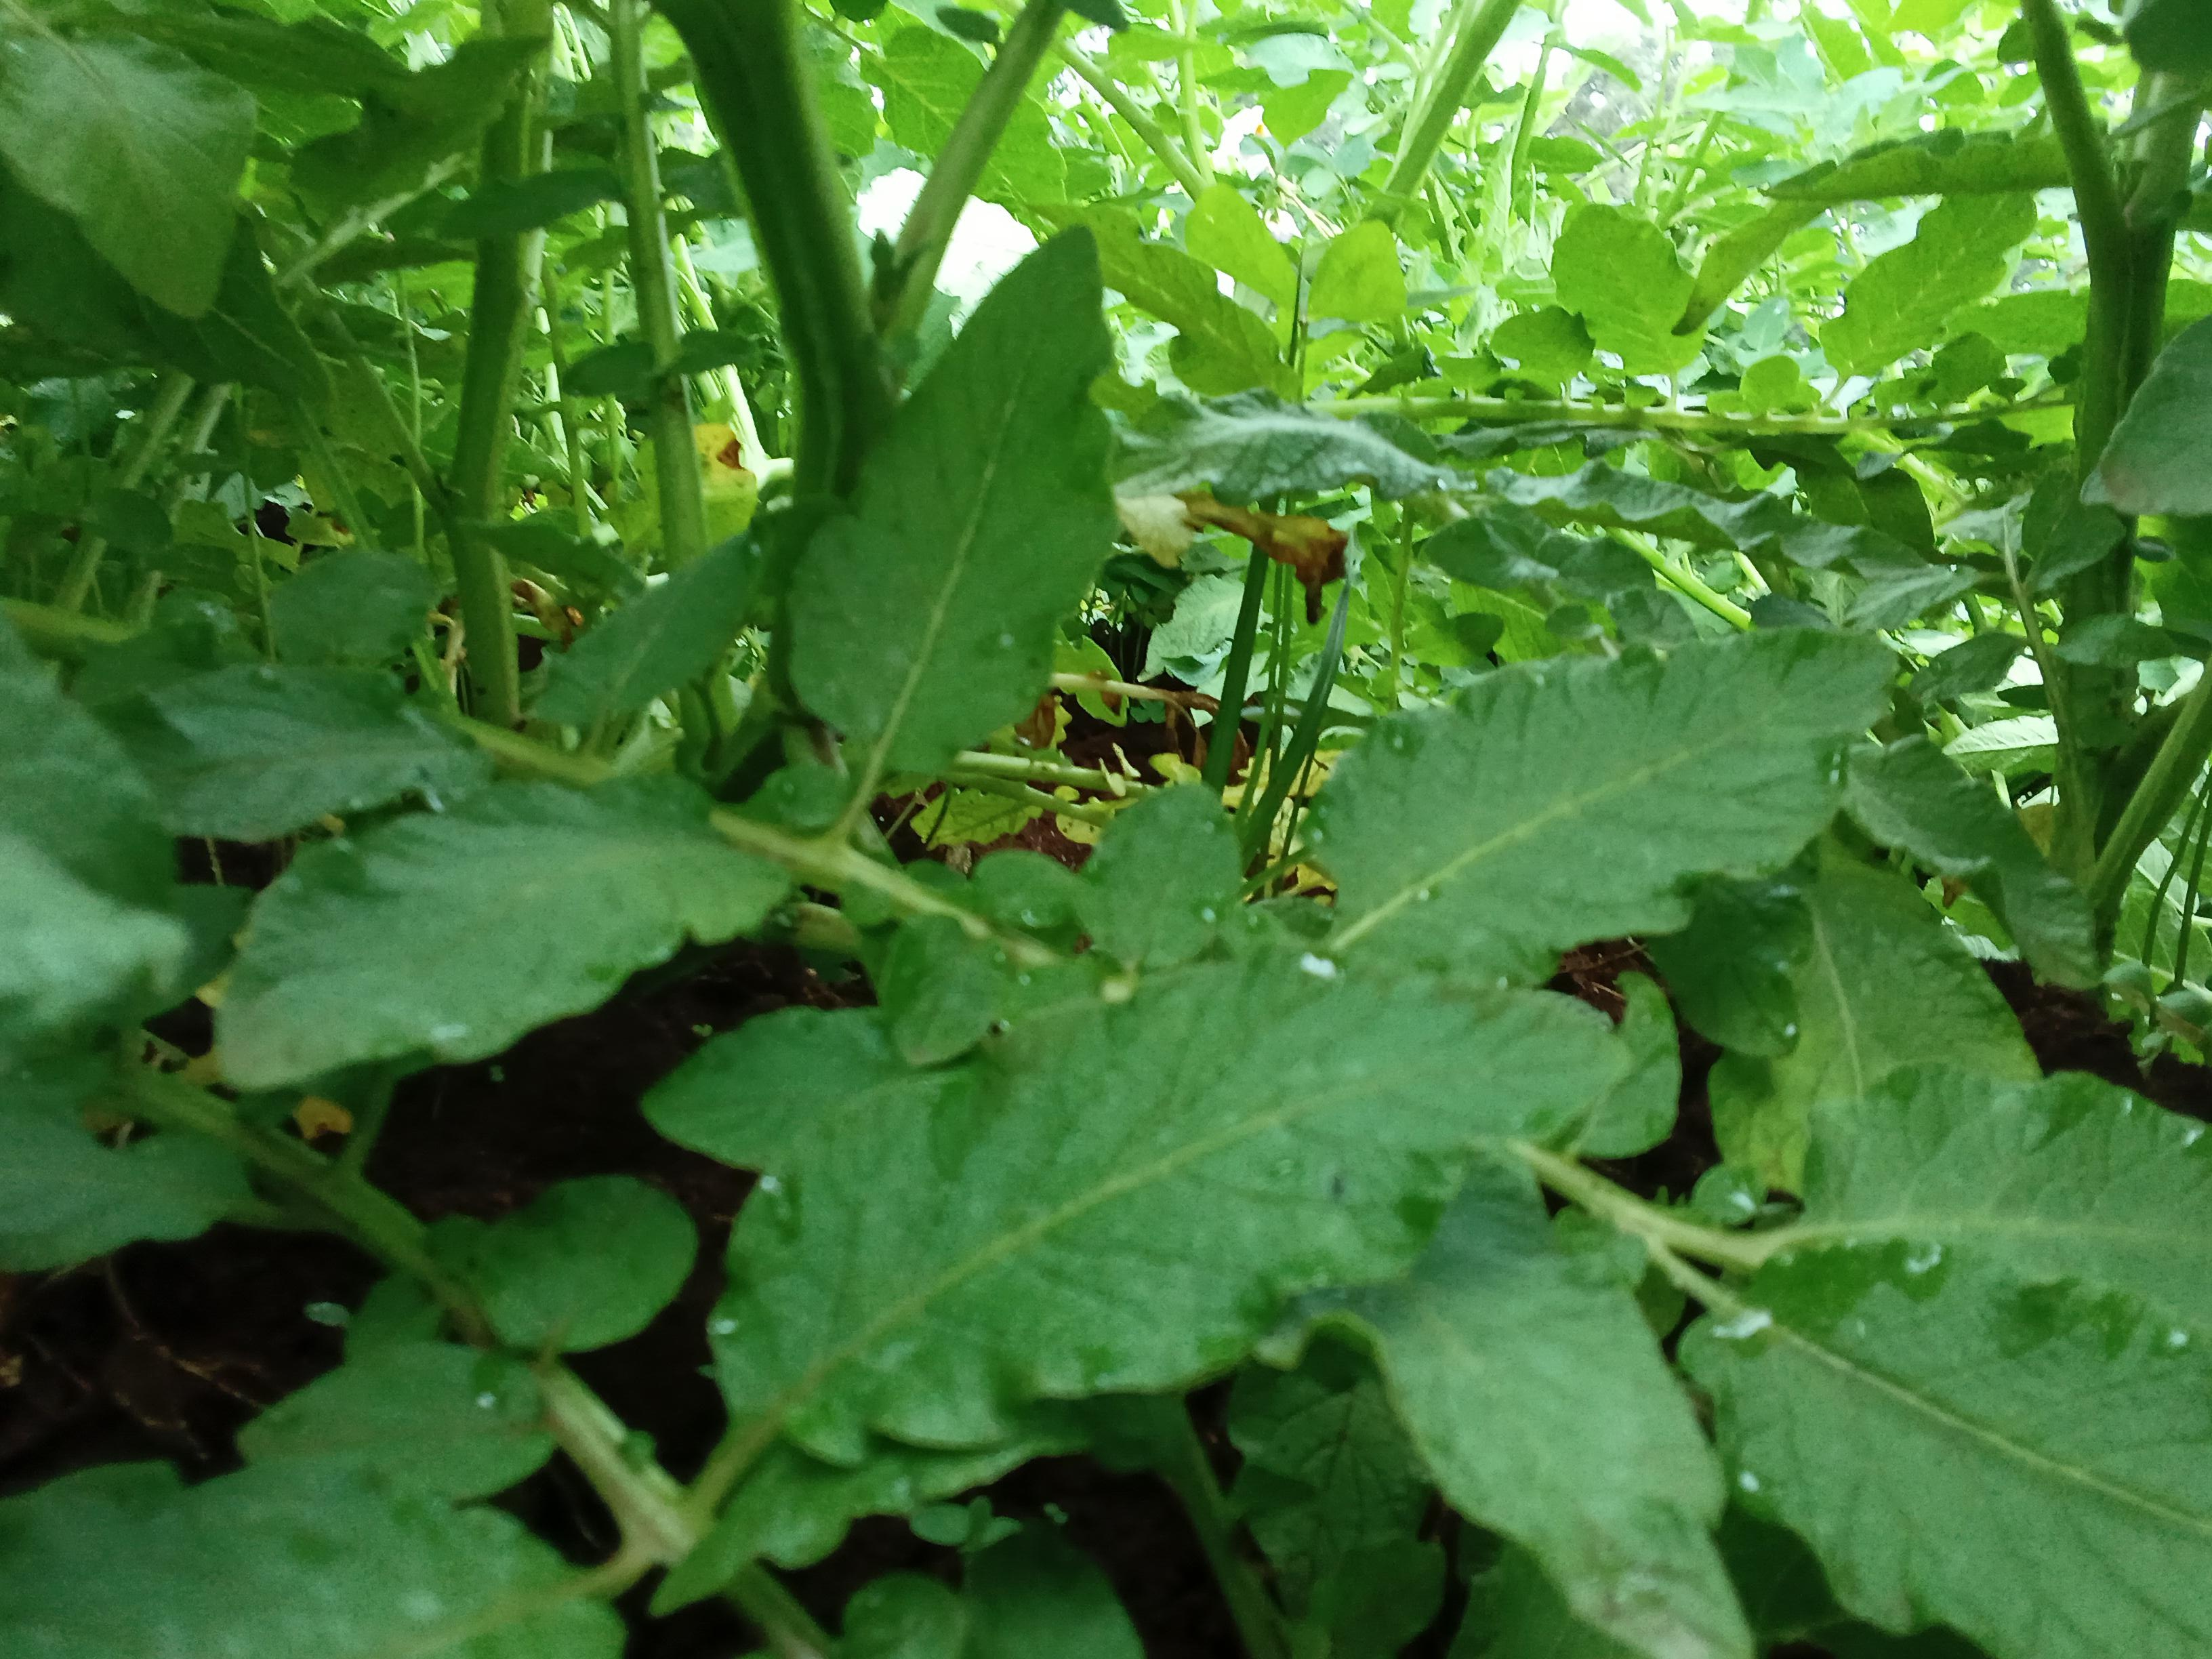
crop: potato
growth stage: flowering
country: Kenya
